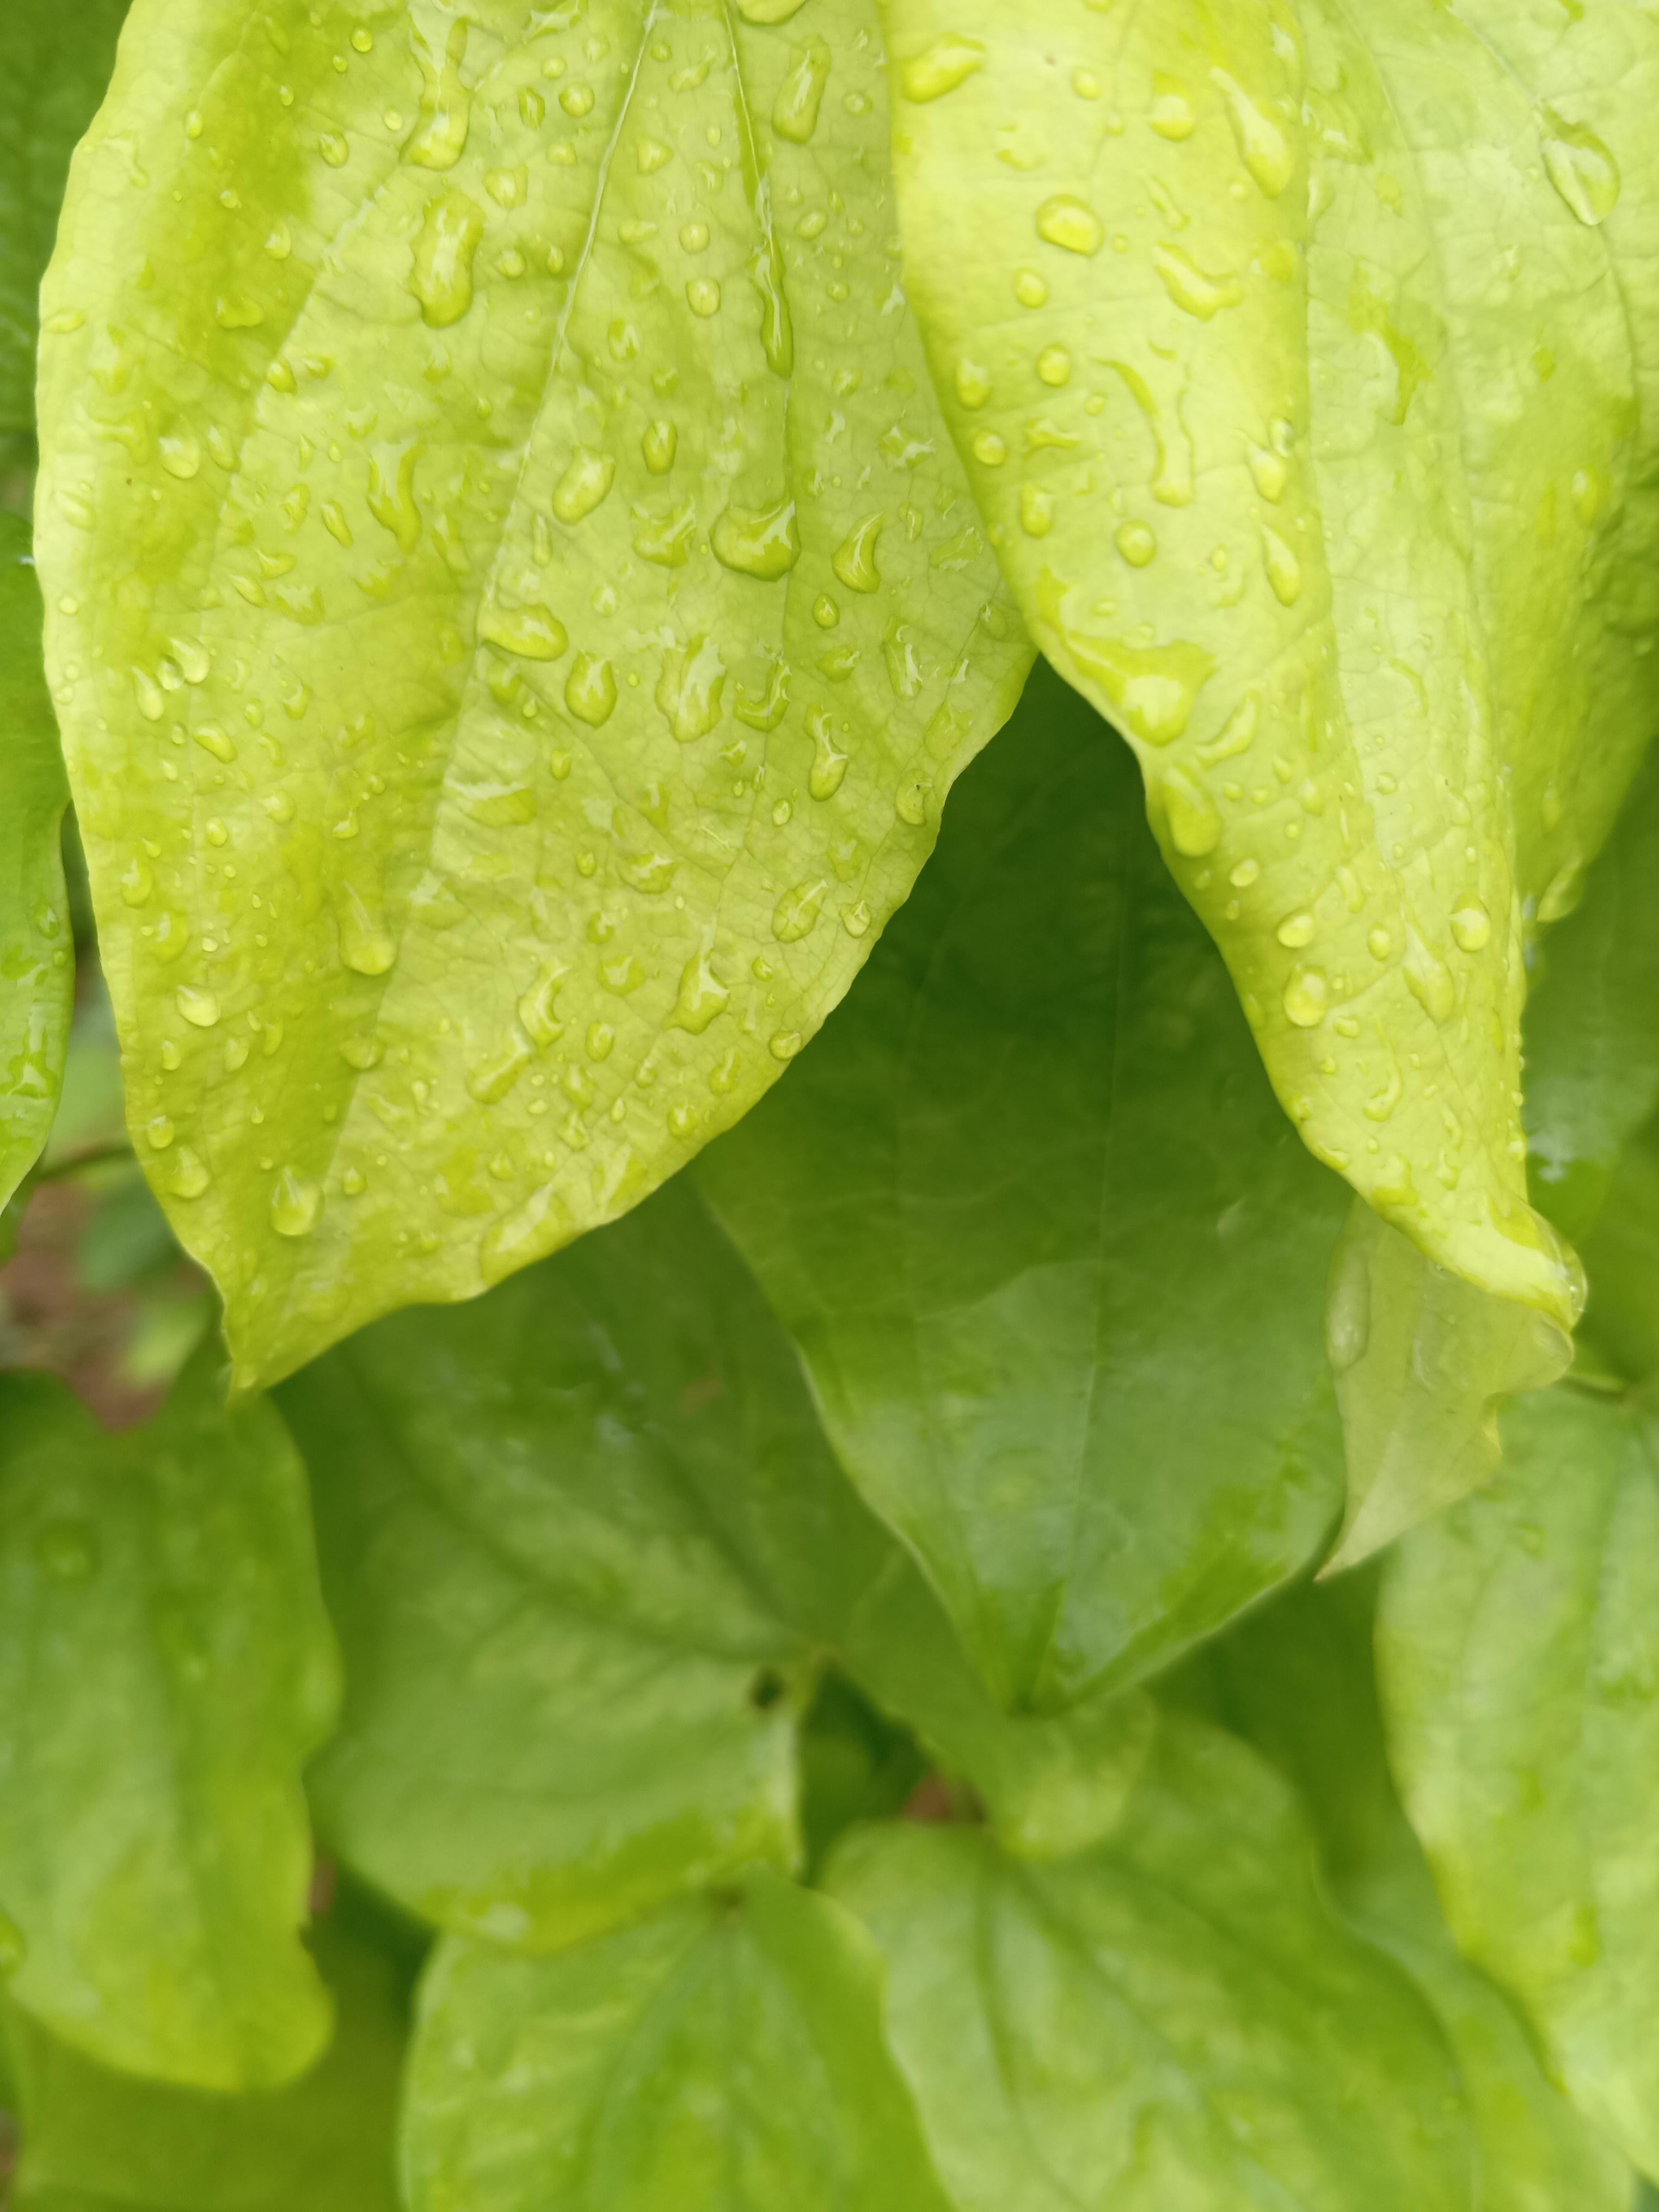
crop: yam
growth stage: vegetative
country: Nigeria
